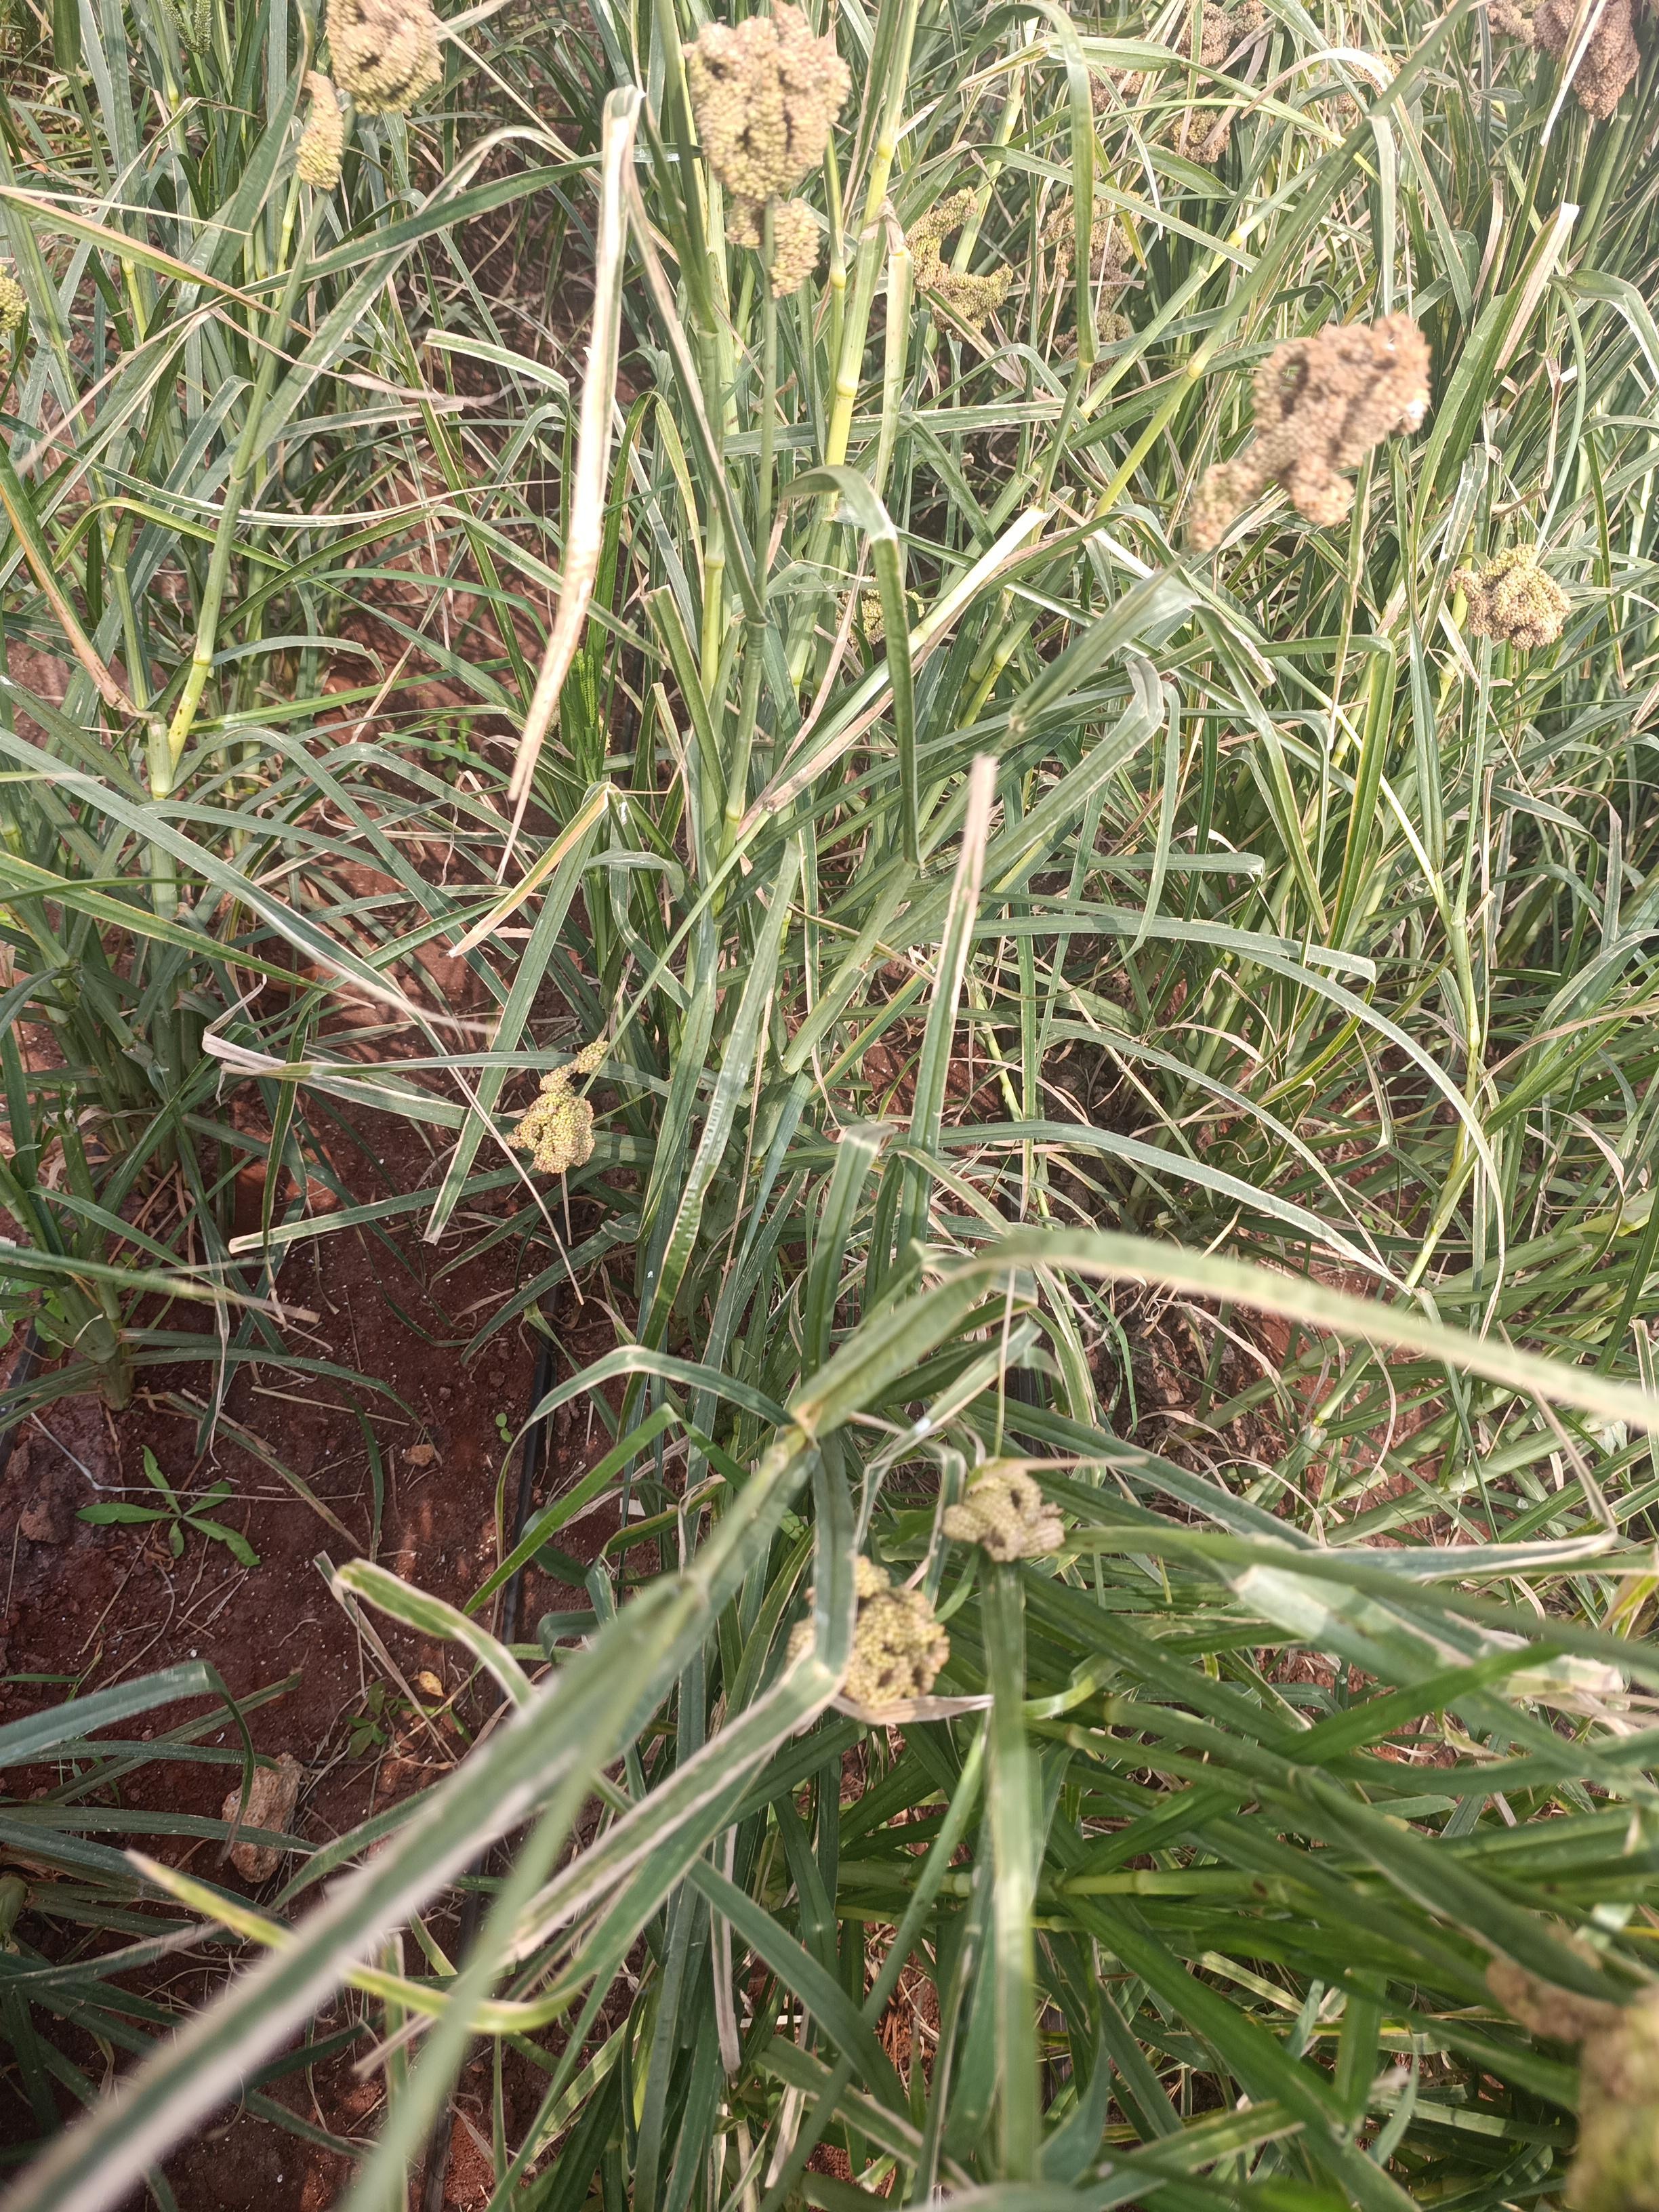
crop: finger millet
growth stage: filling grain
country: Kenya
